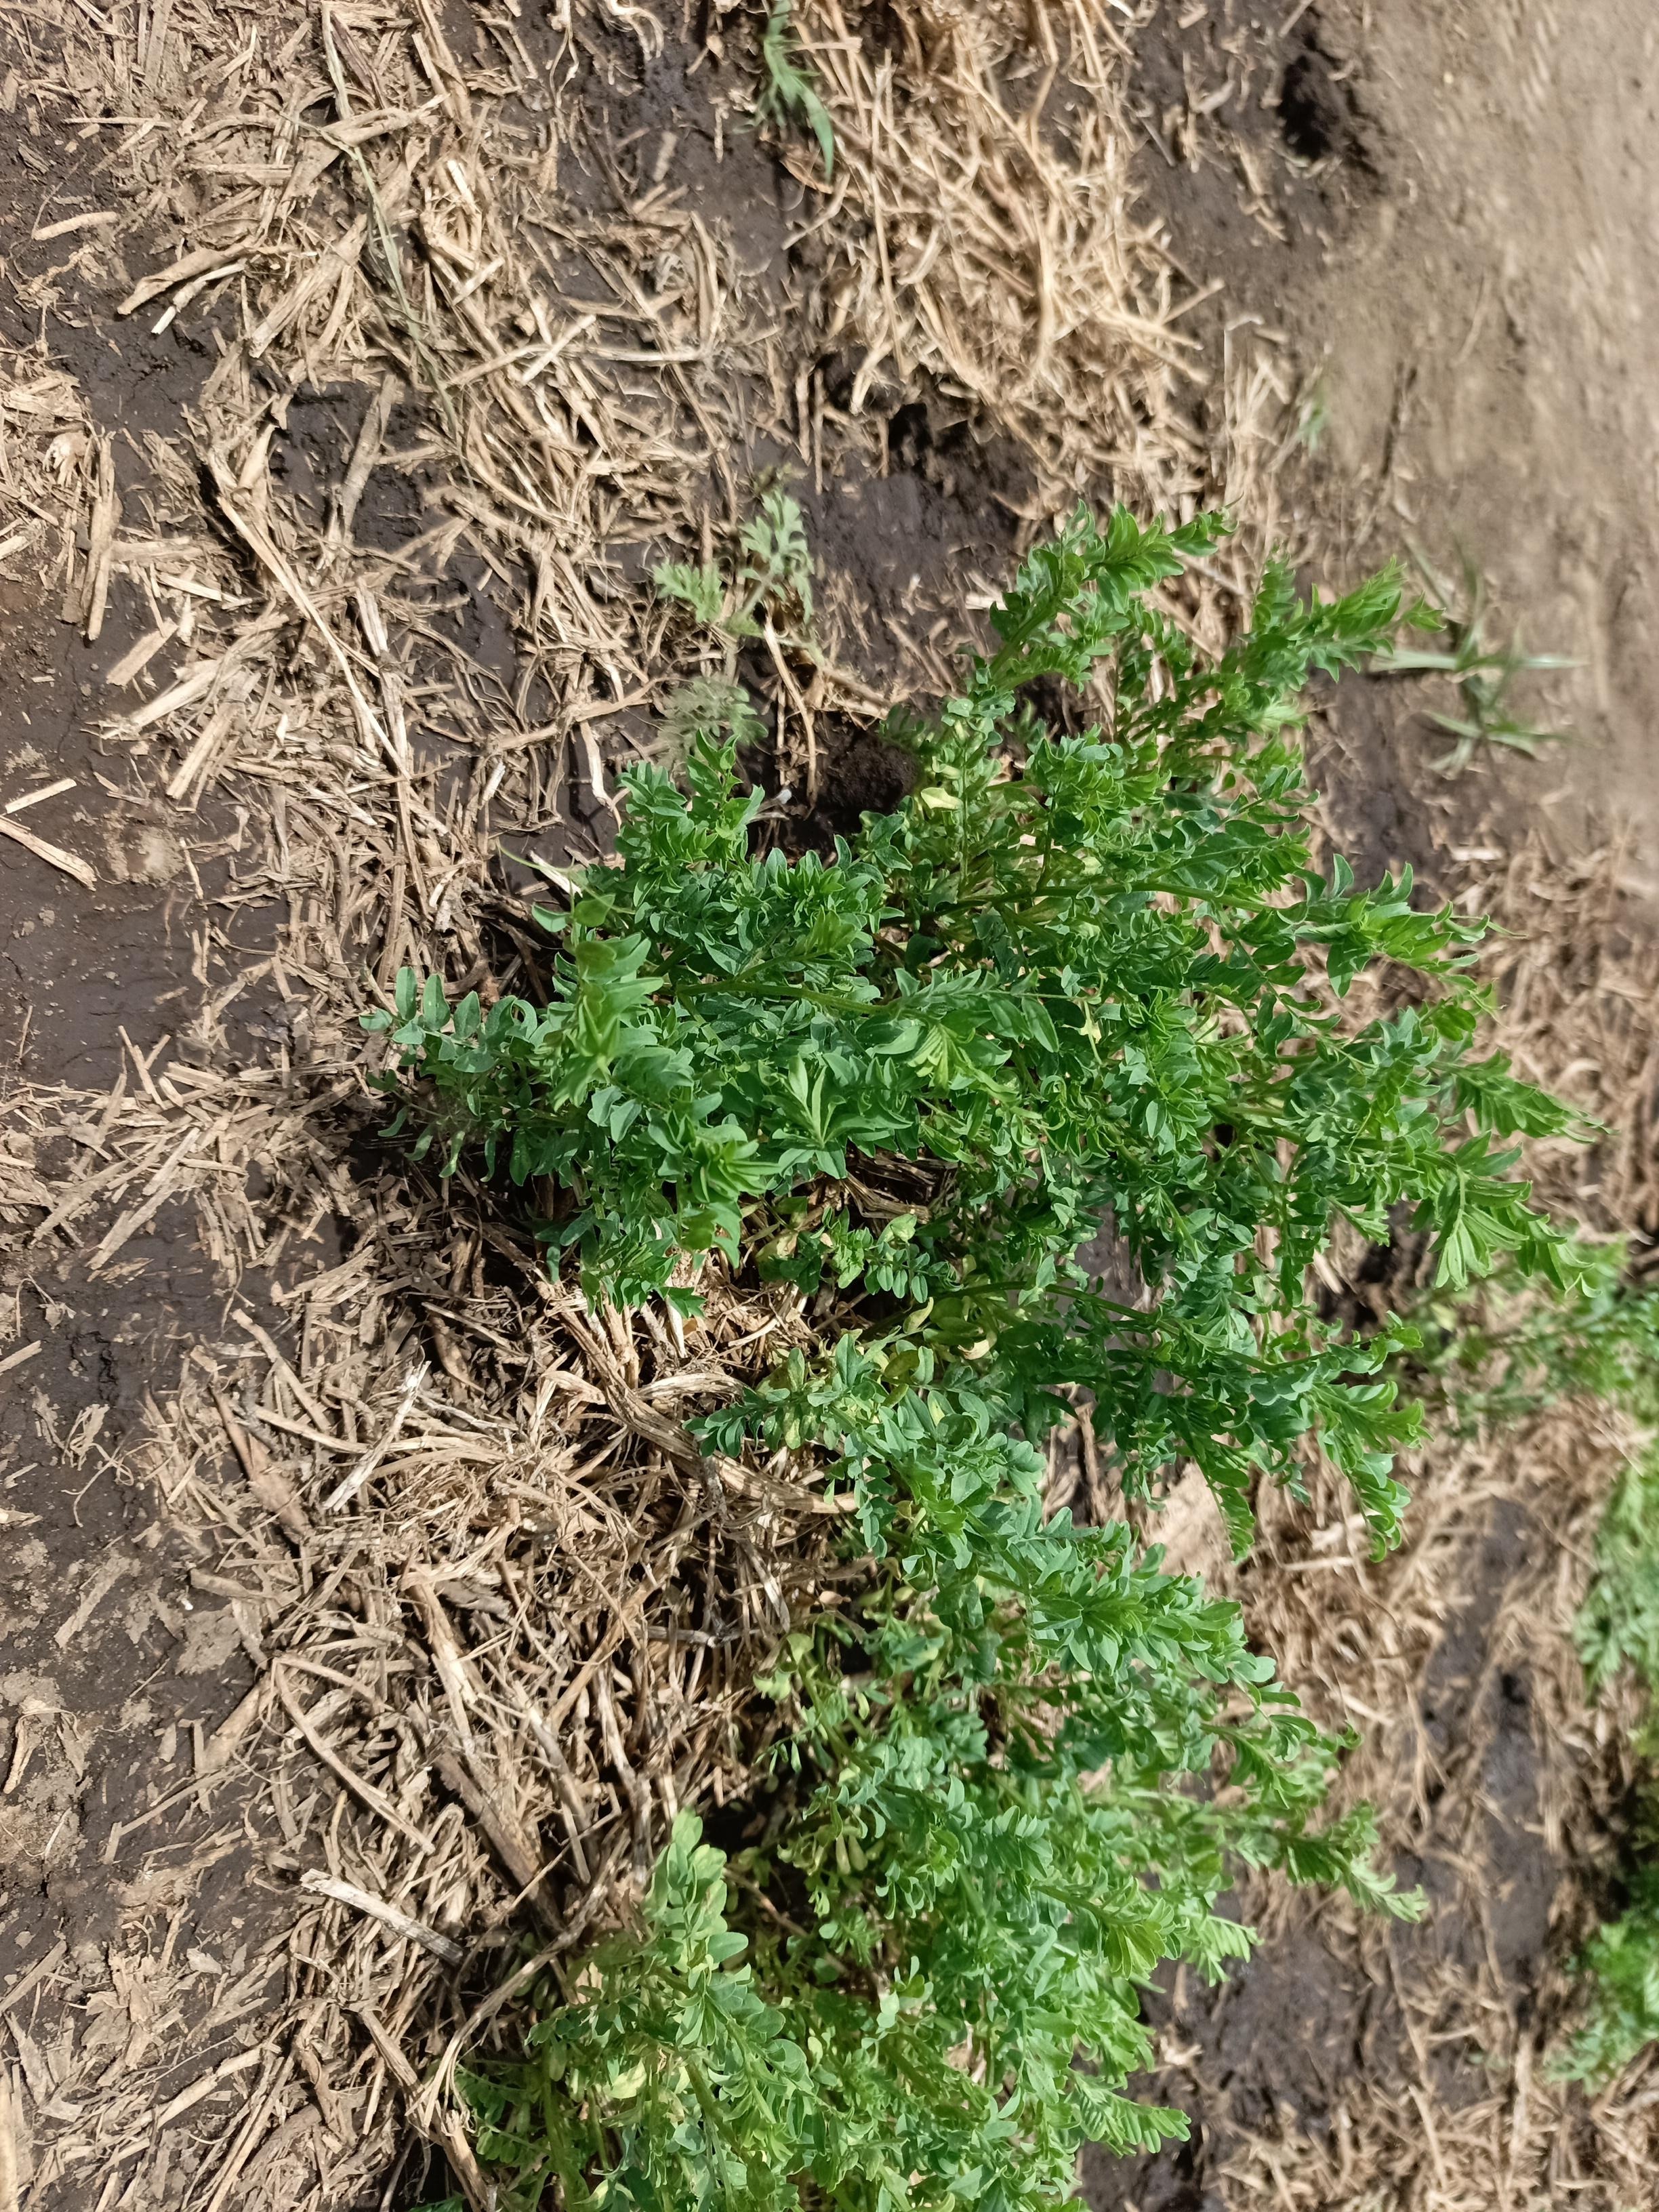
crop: lentil
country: Tanzania
